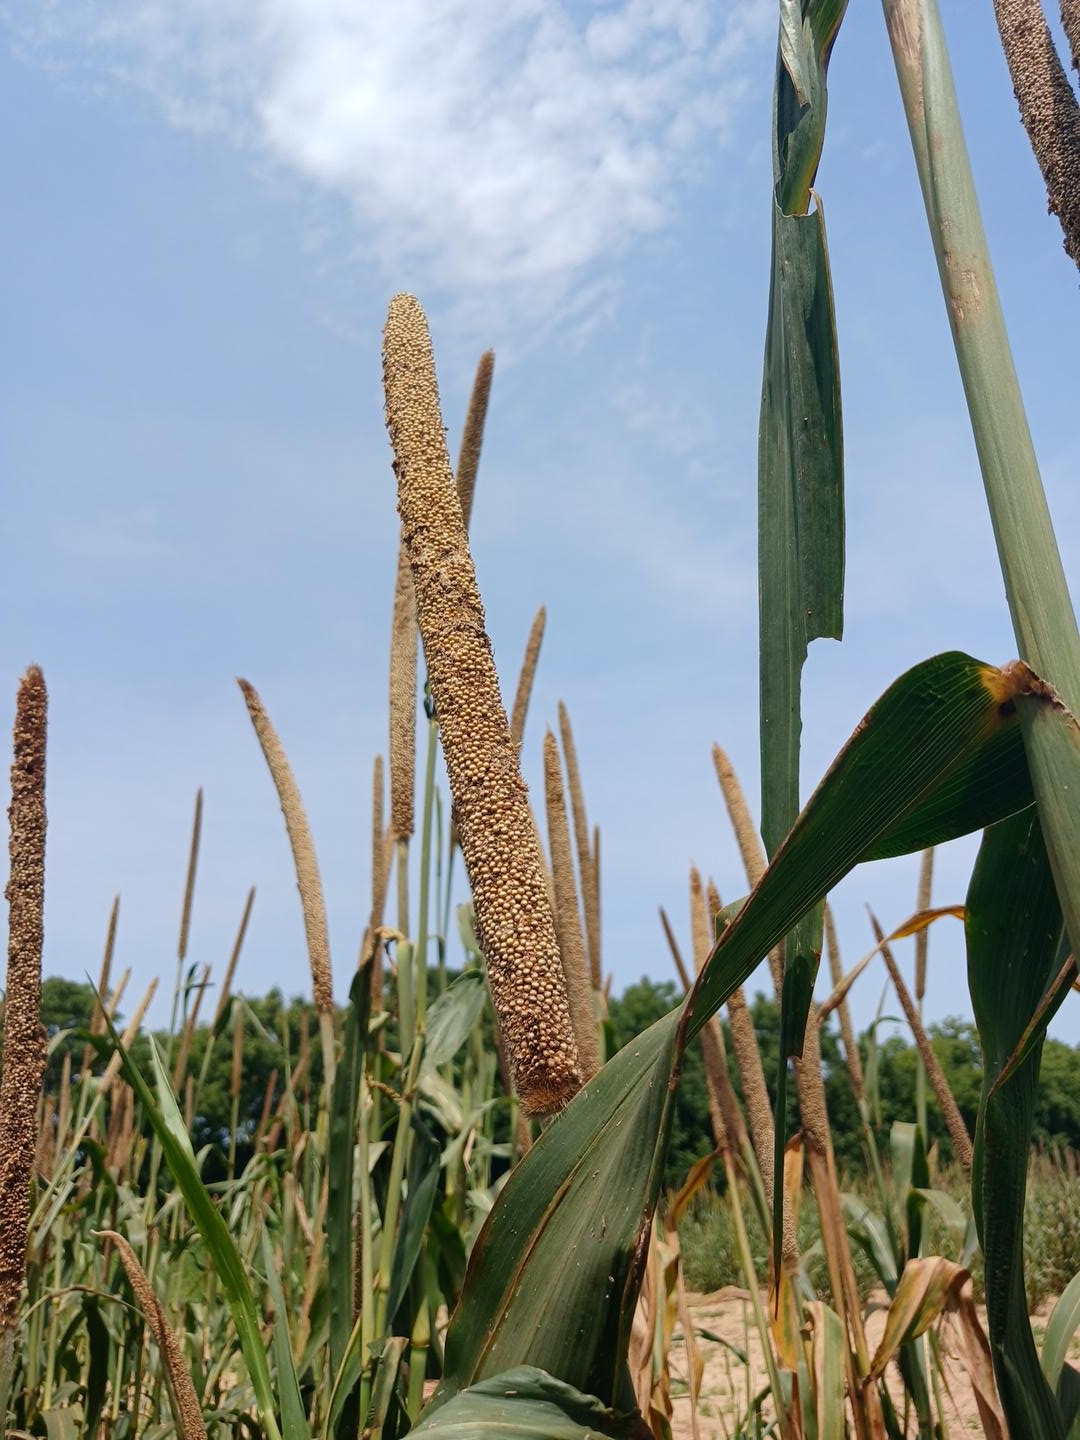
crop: pearl millet
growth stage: maturity
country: Senegal
